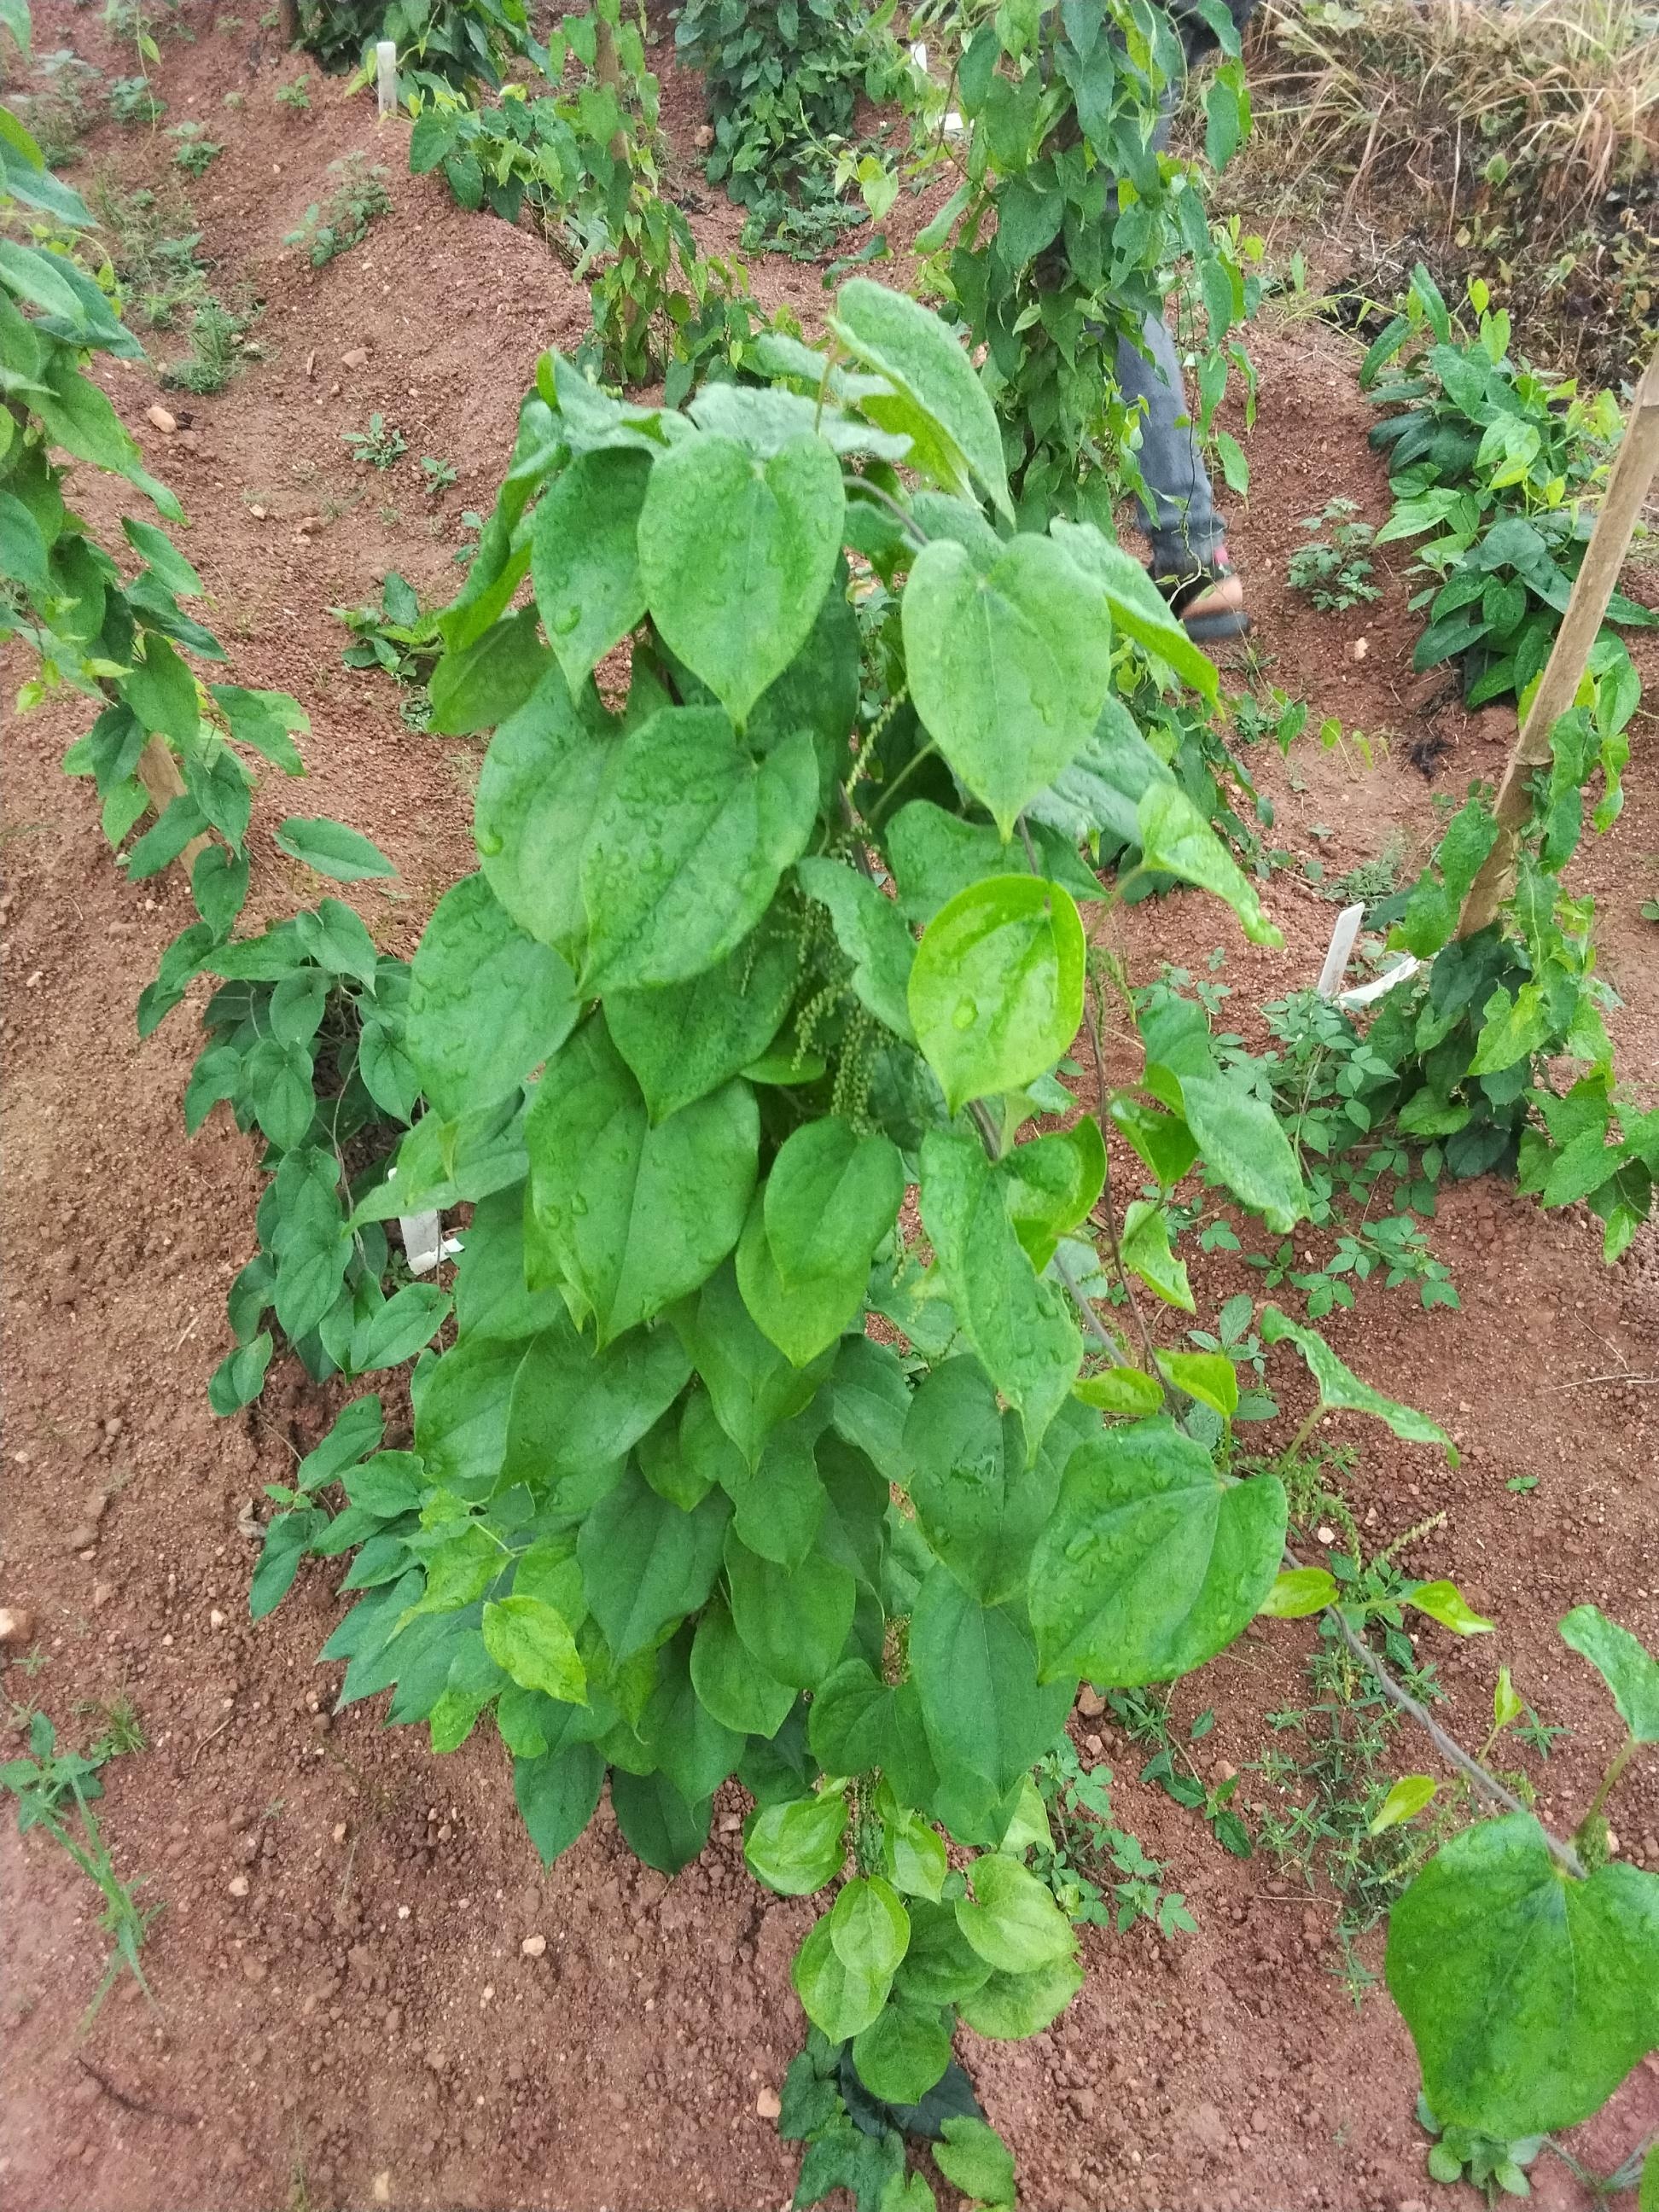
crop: yam
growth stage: flowering
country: Nigeria
